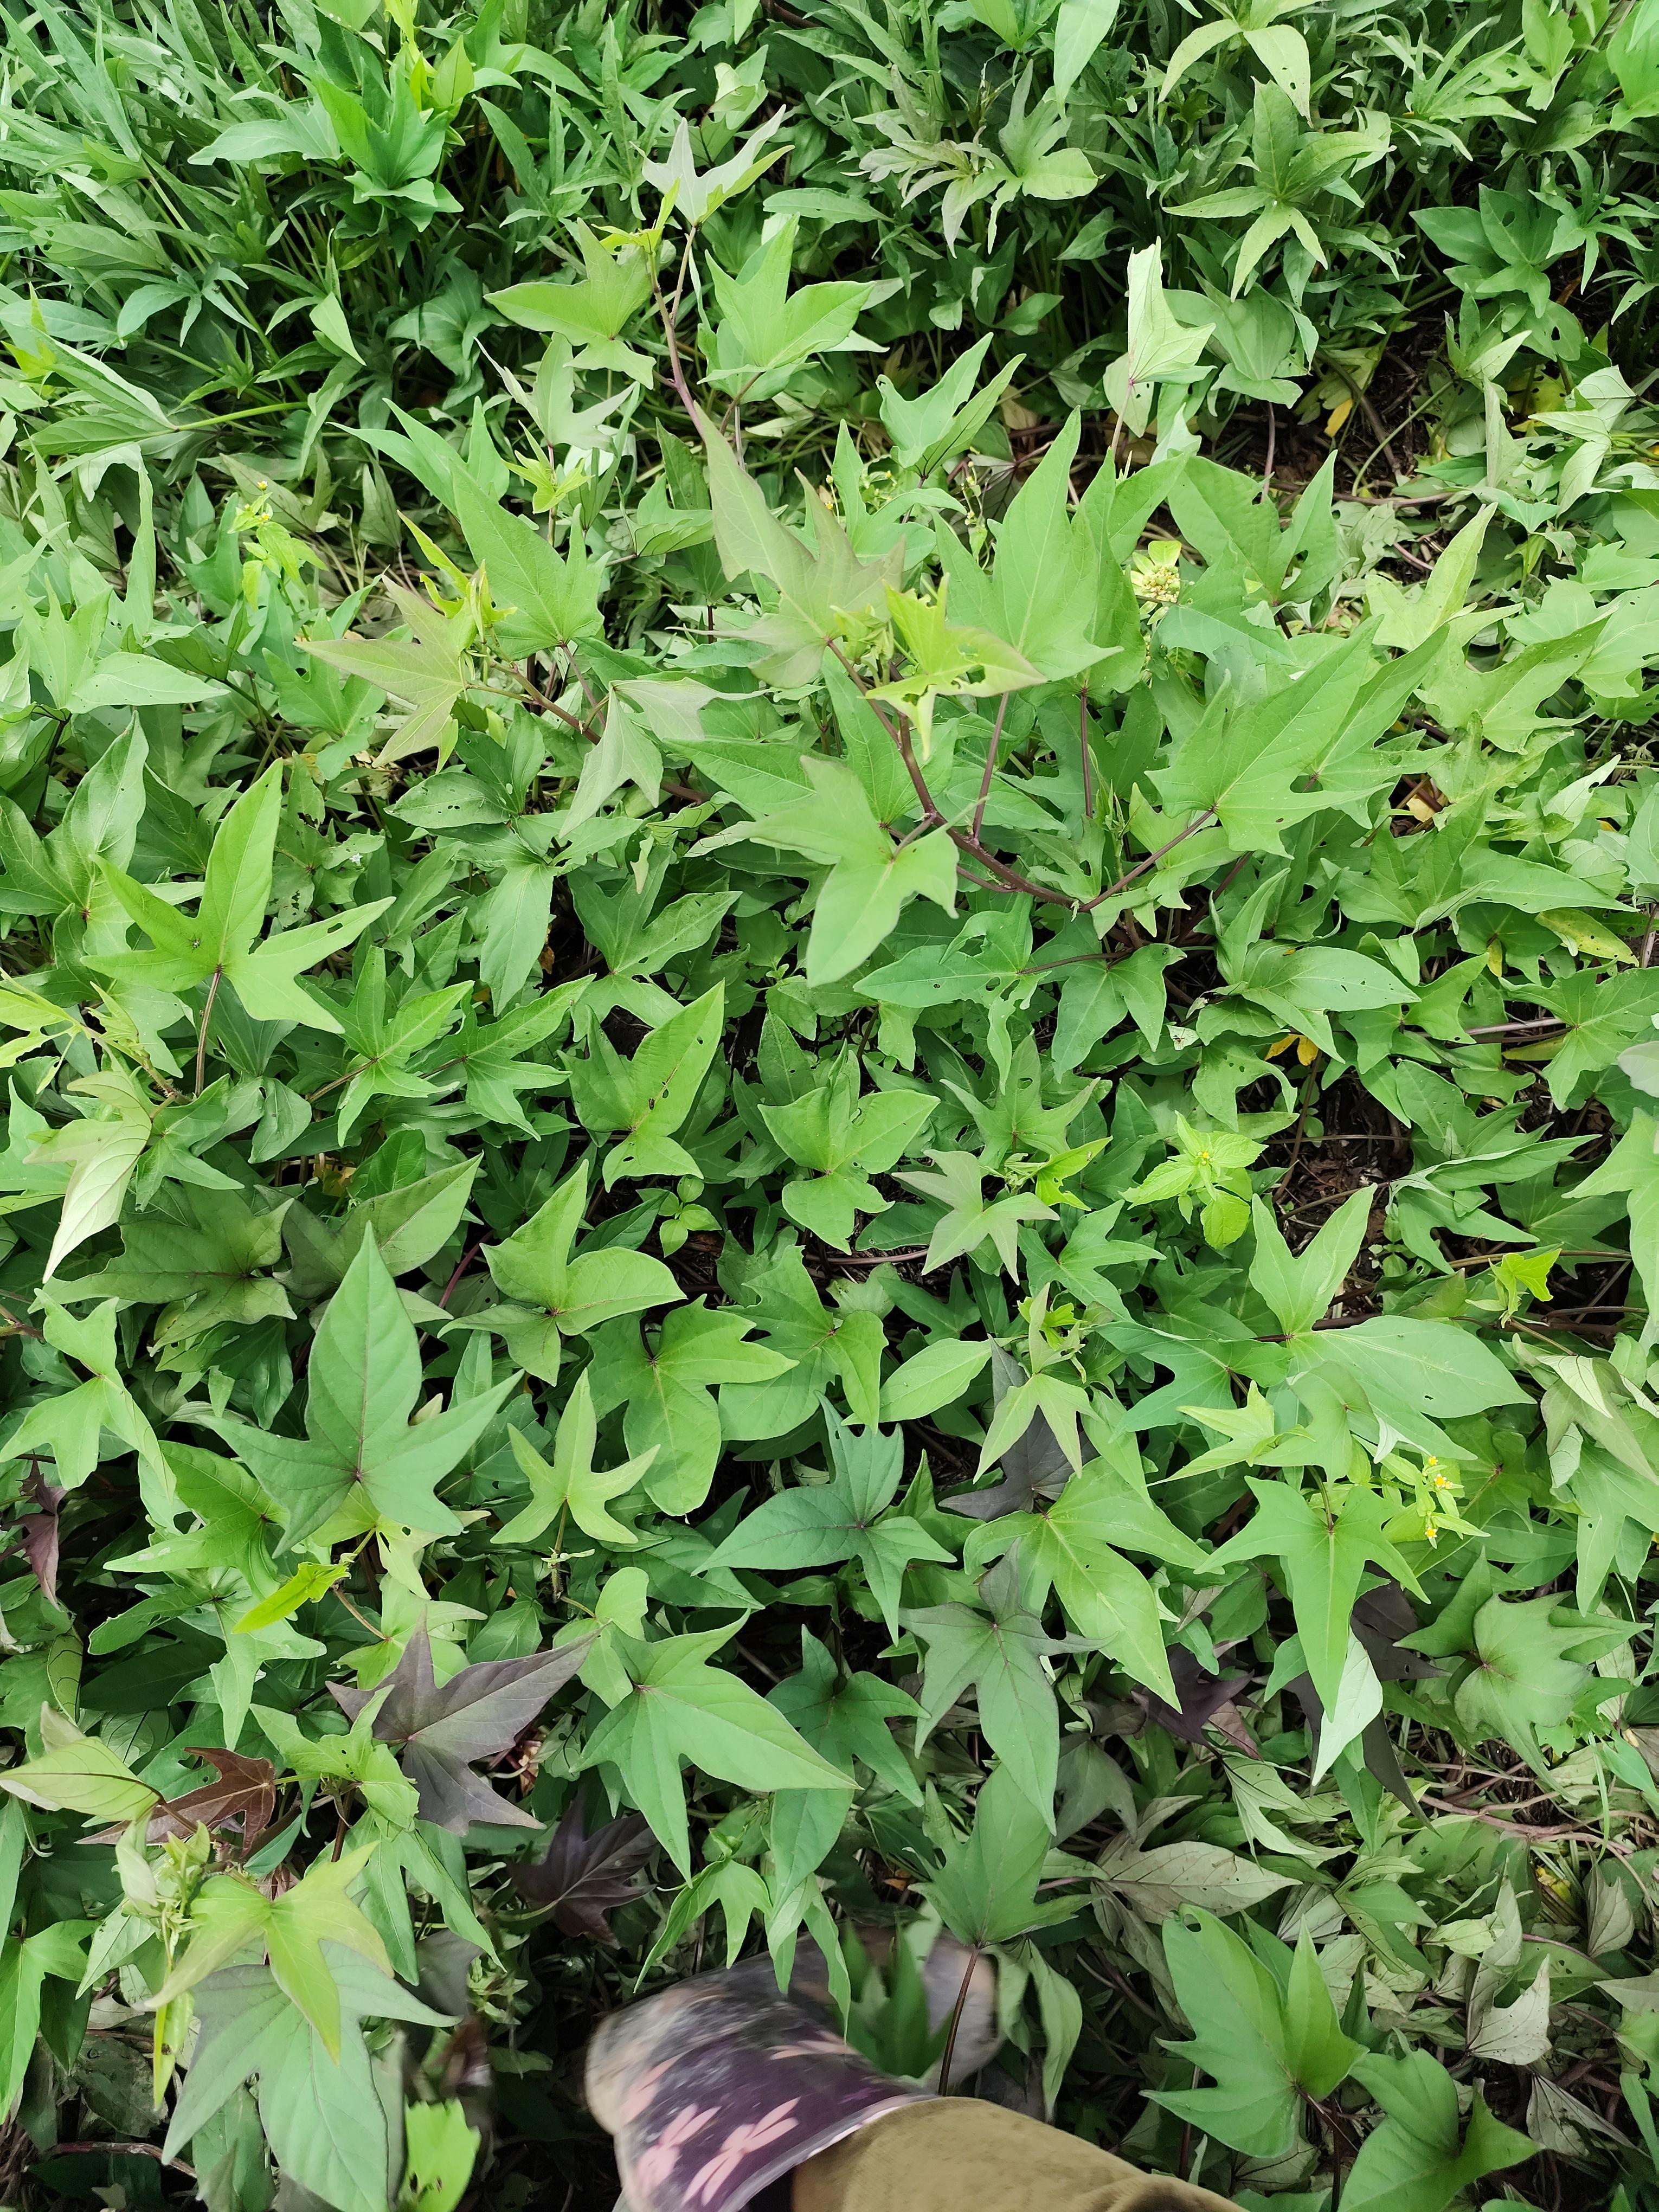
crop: sweet potato
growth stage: vegetative
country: Tanzania
